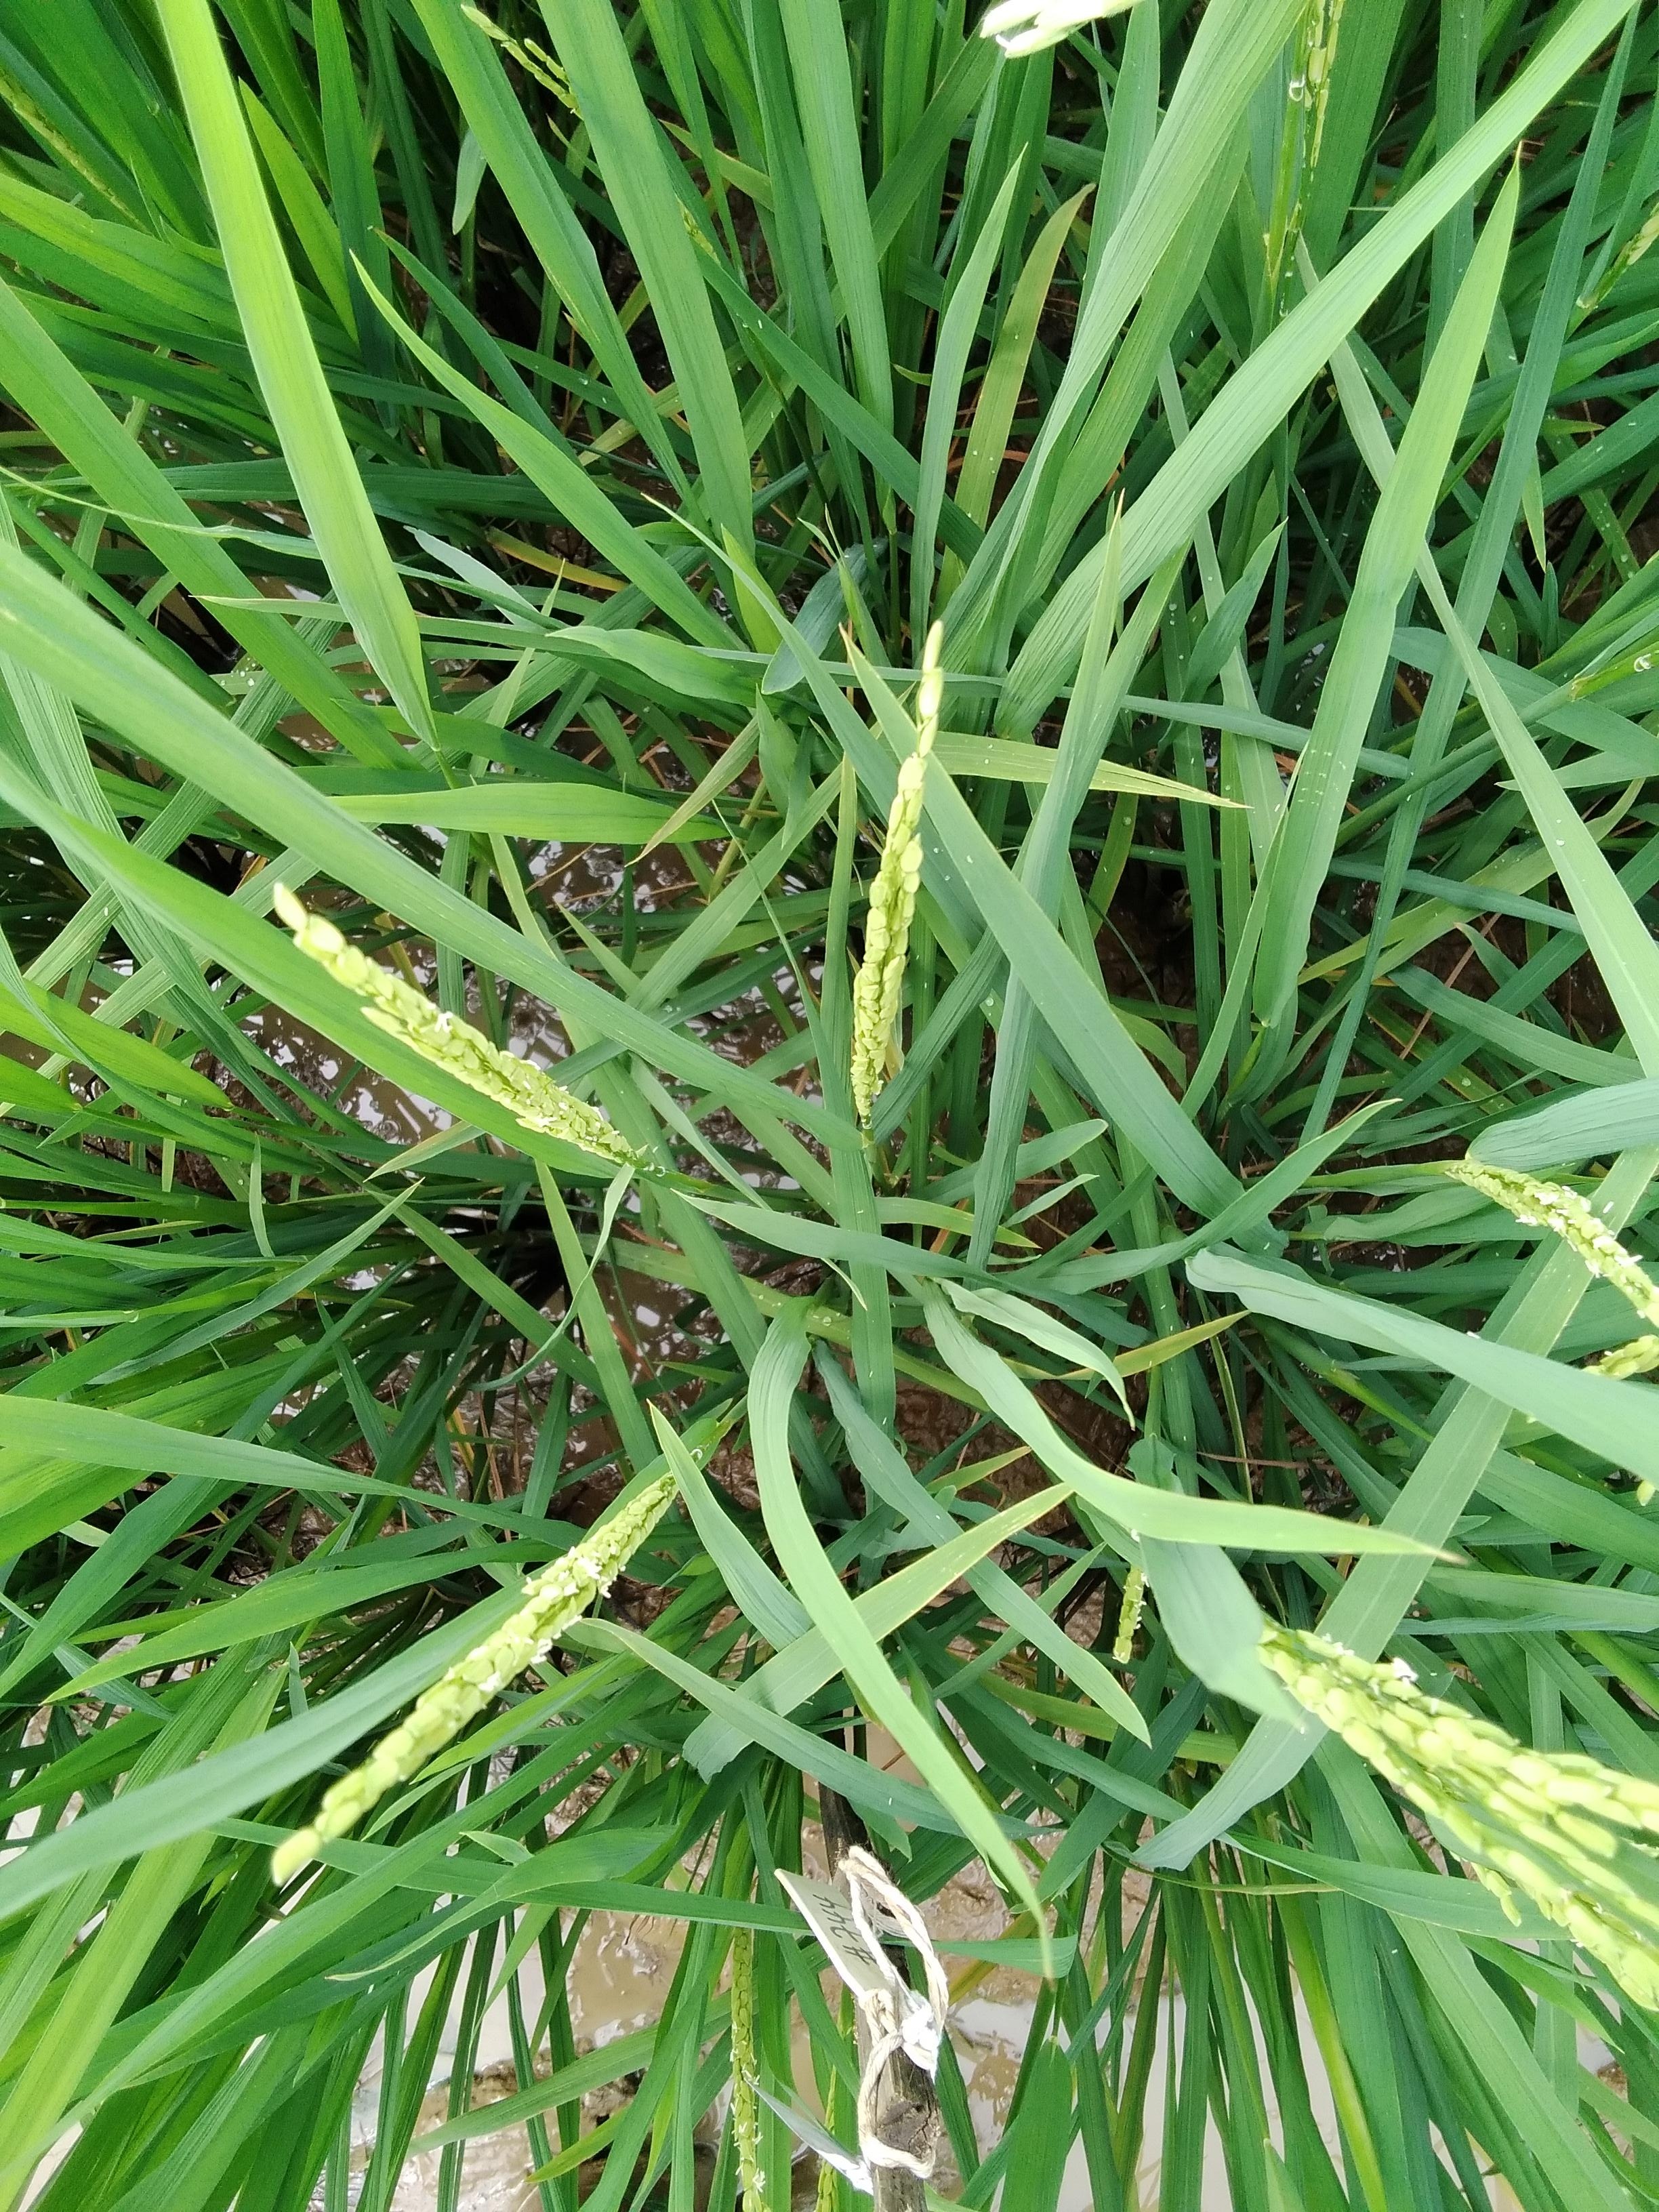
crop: rice
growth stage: flowering
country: Nigeria
